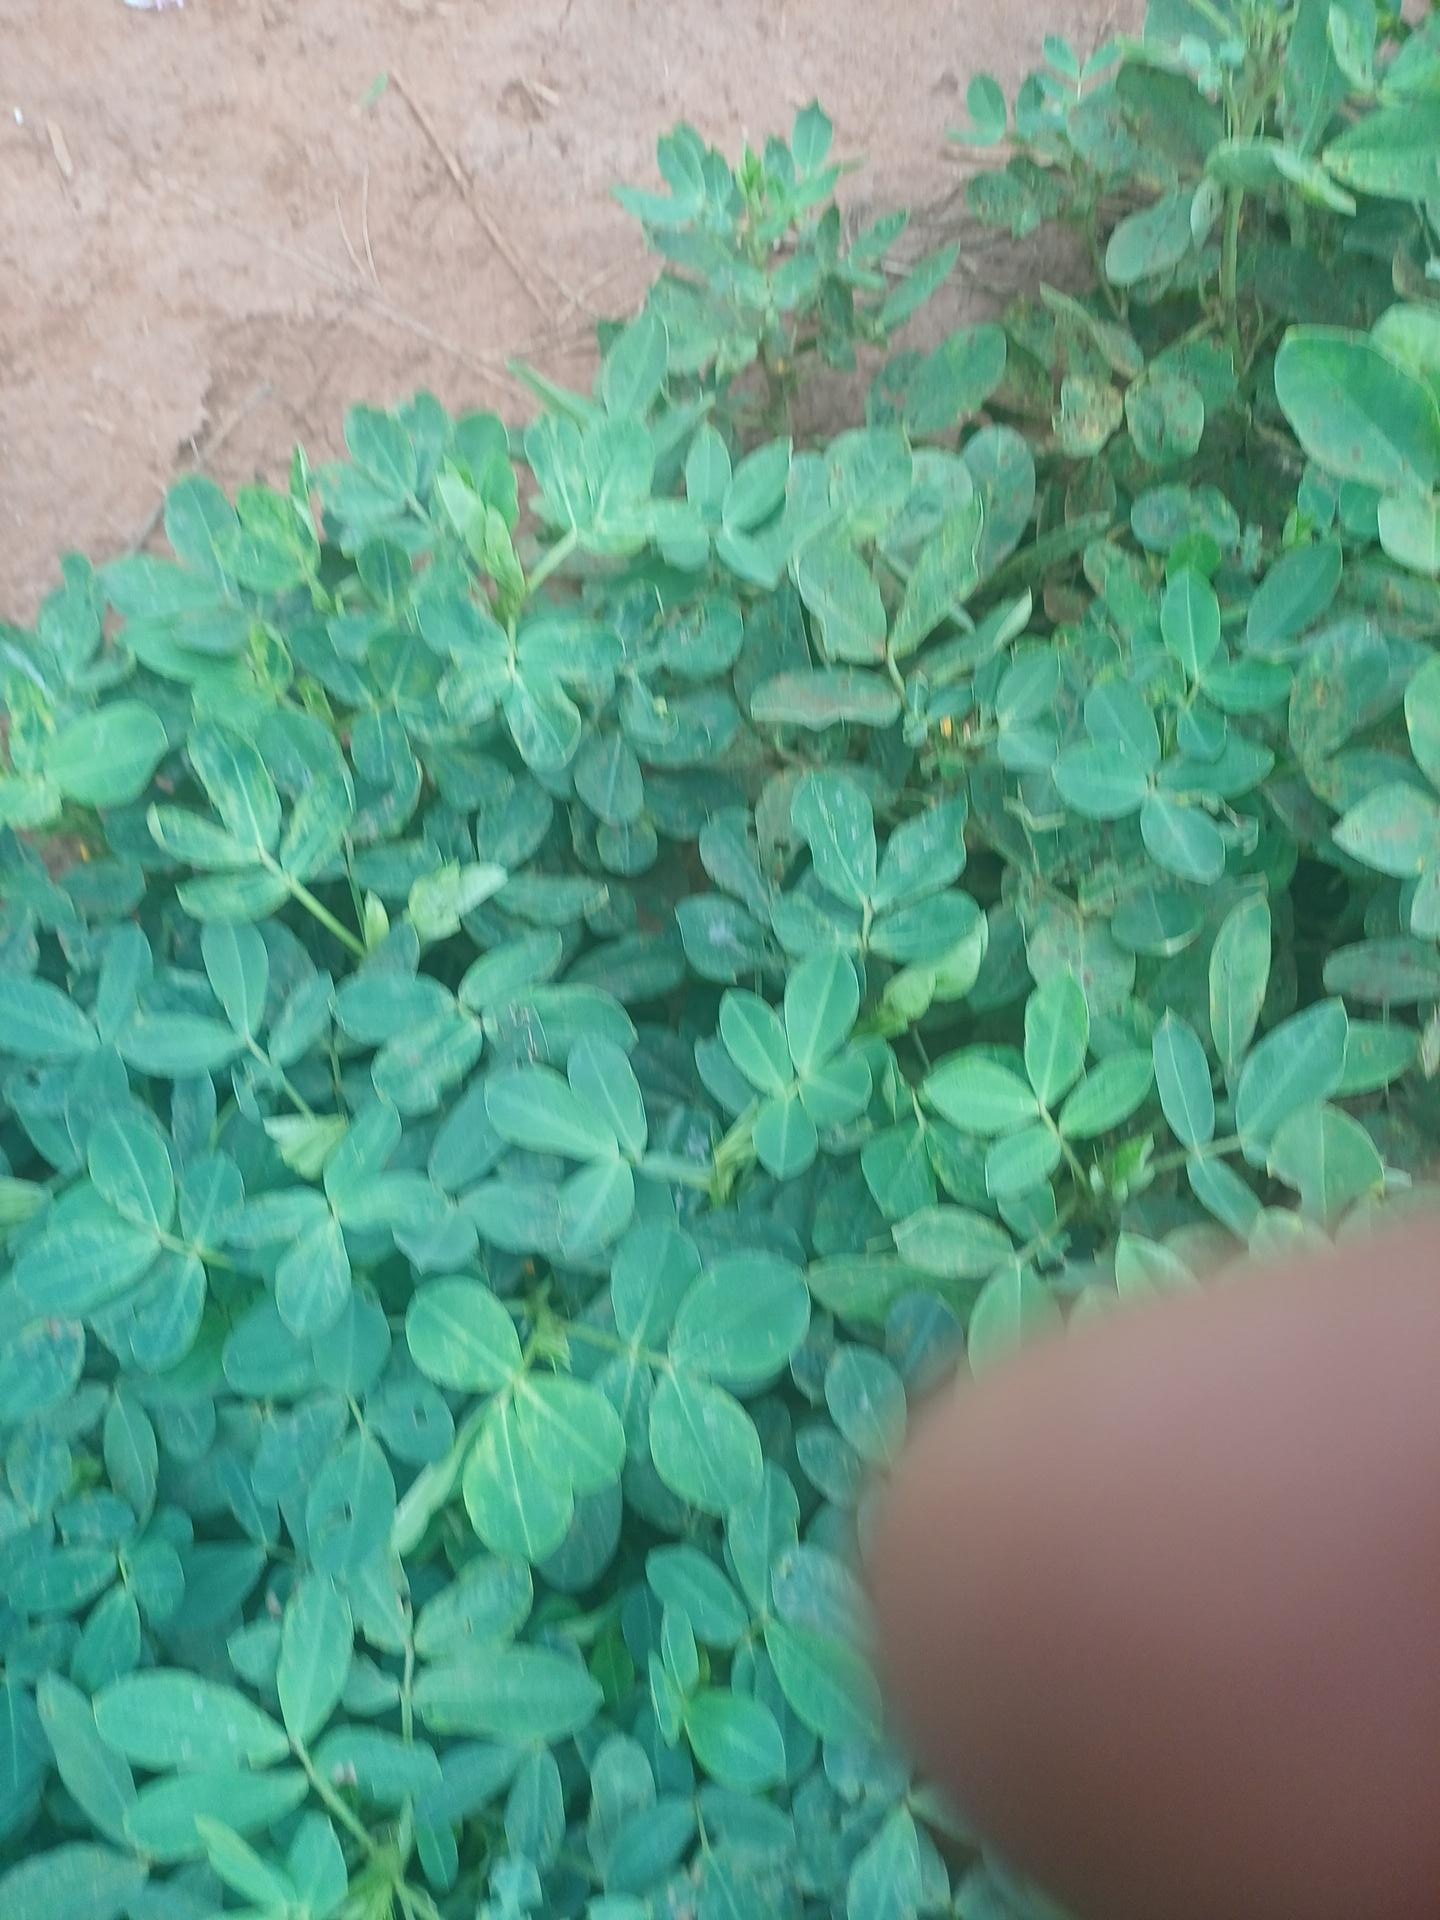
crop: groundnut
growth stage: pegging
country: Kenya
